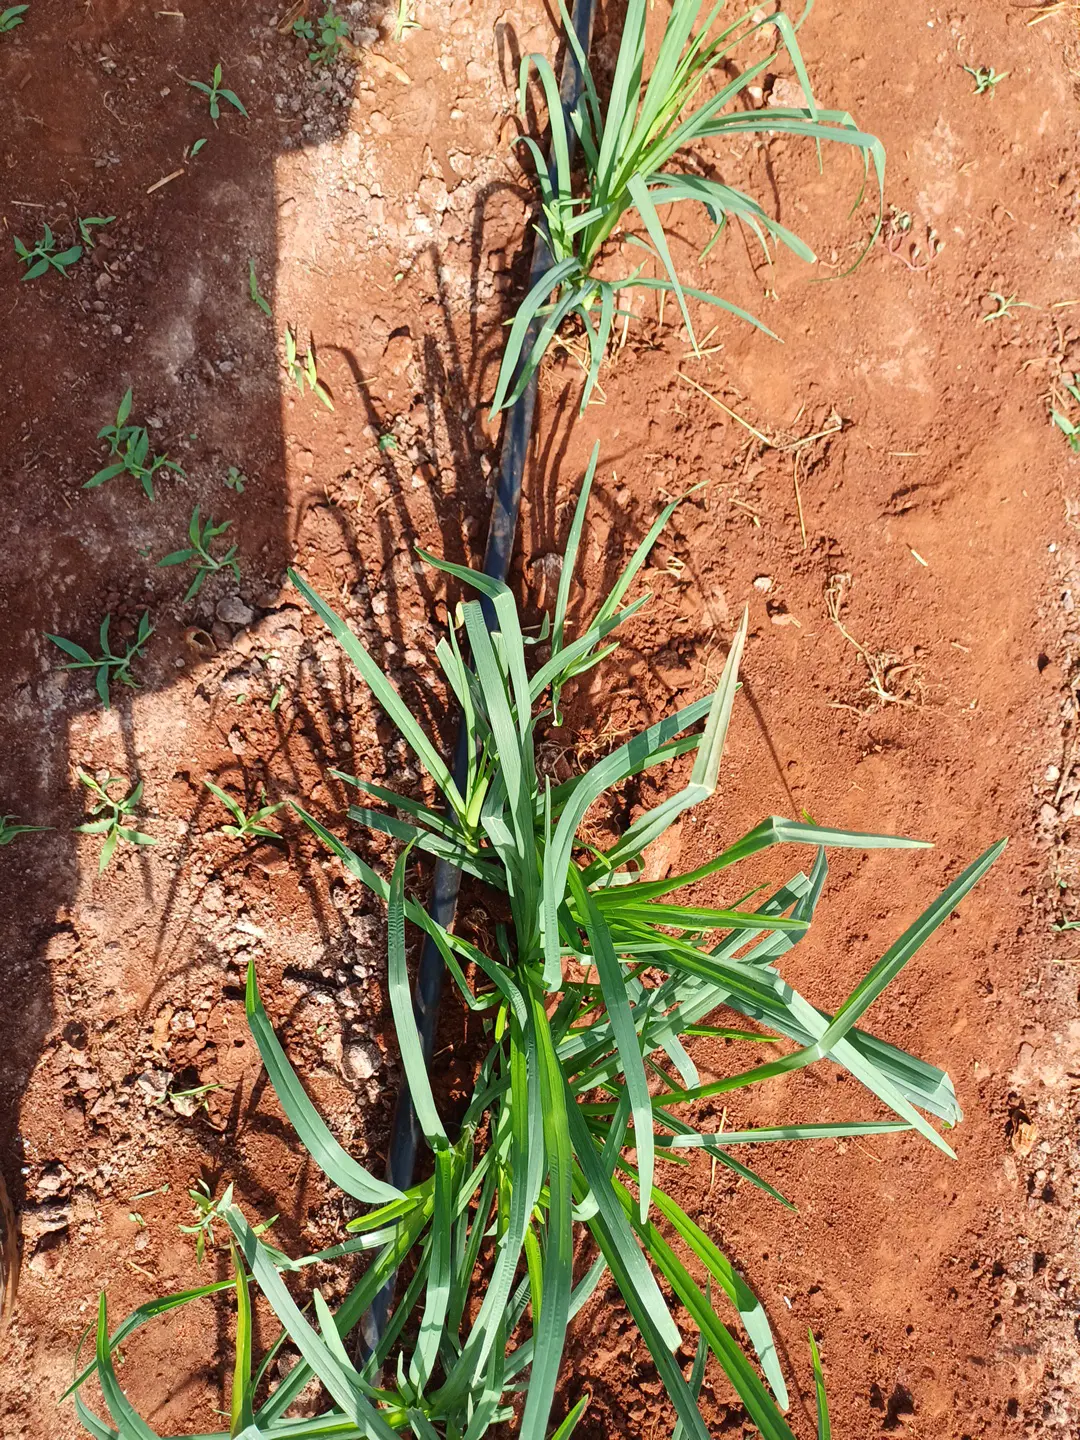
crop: finger millet
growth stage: elongation stem
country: Kenya
